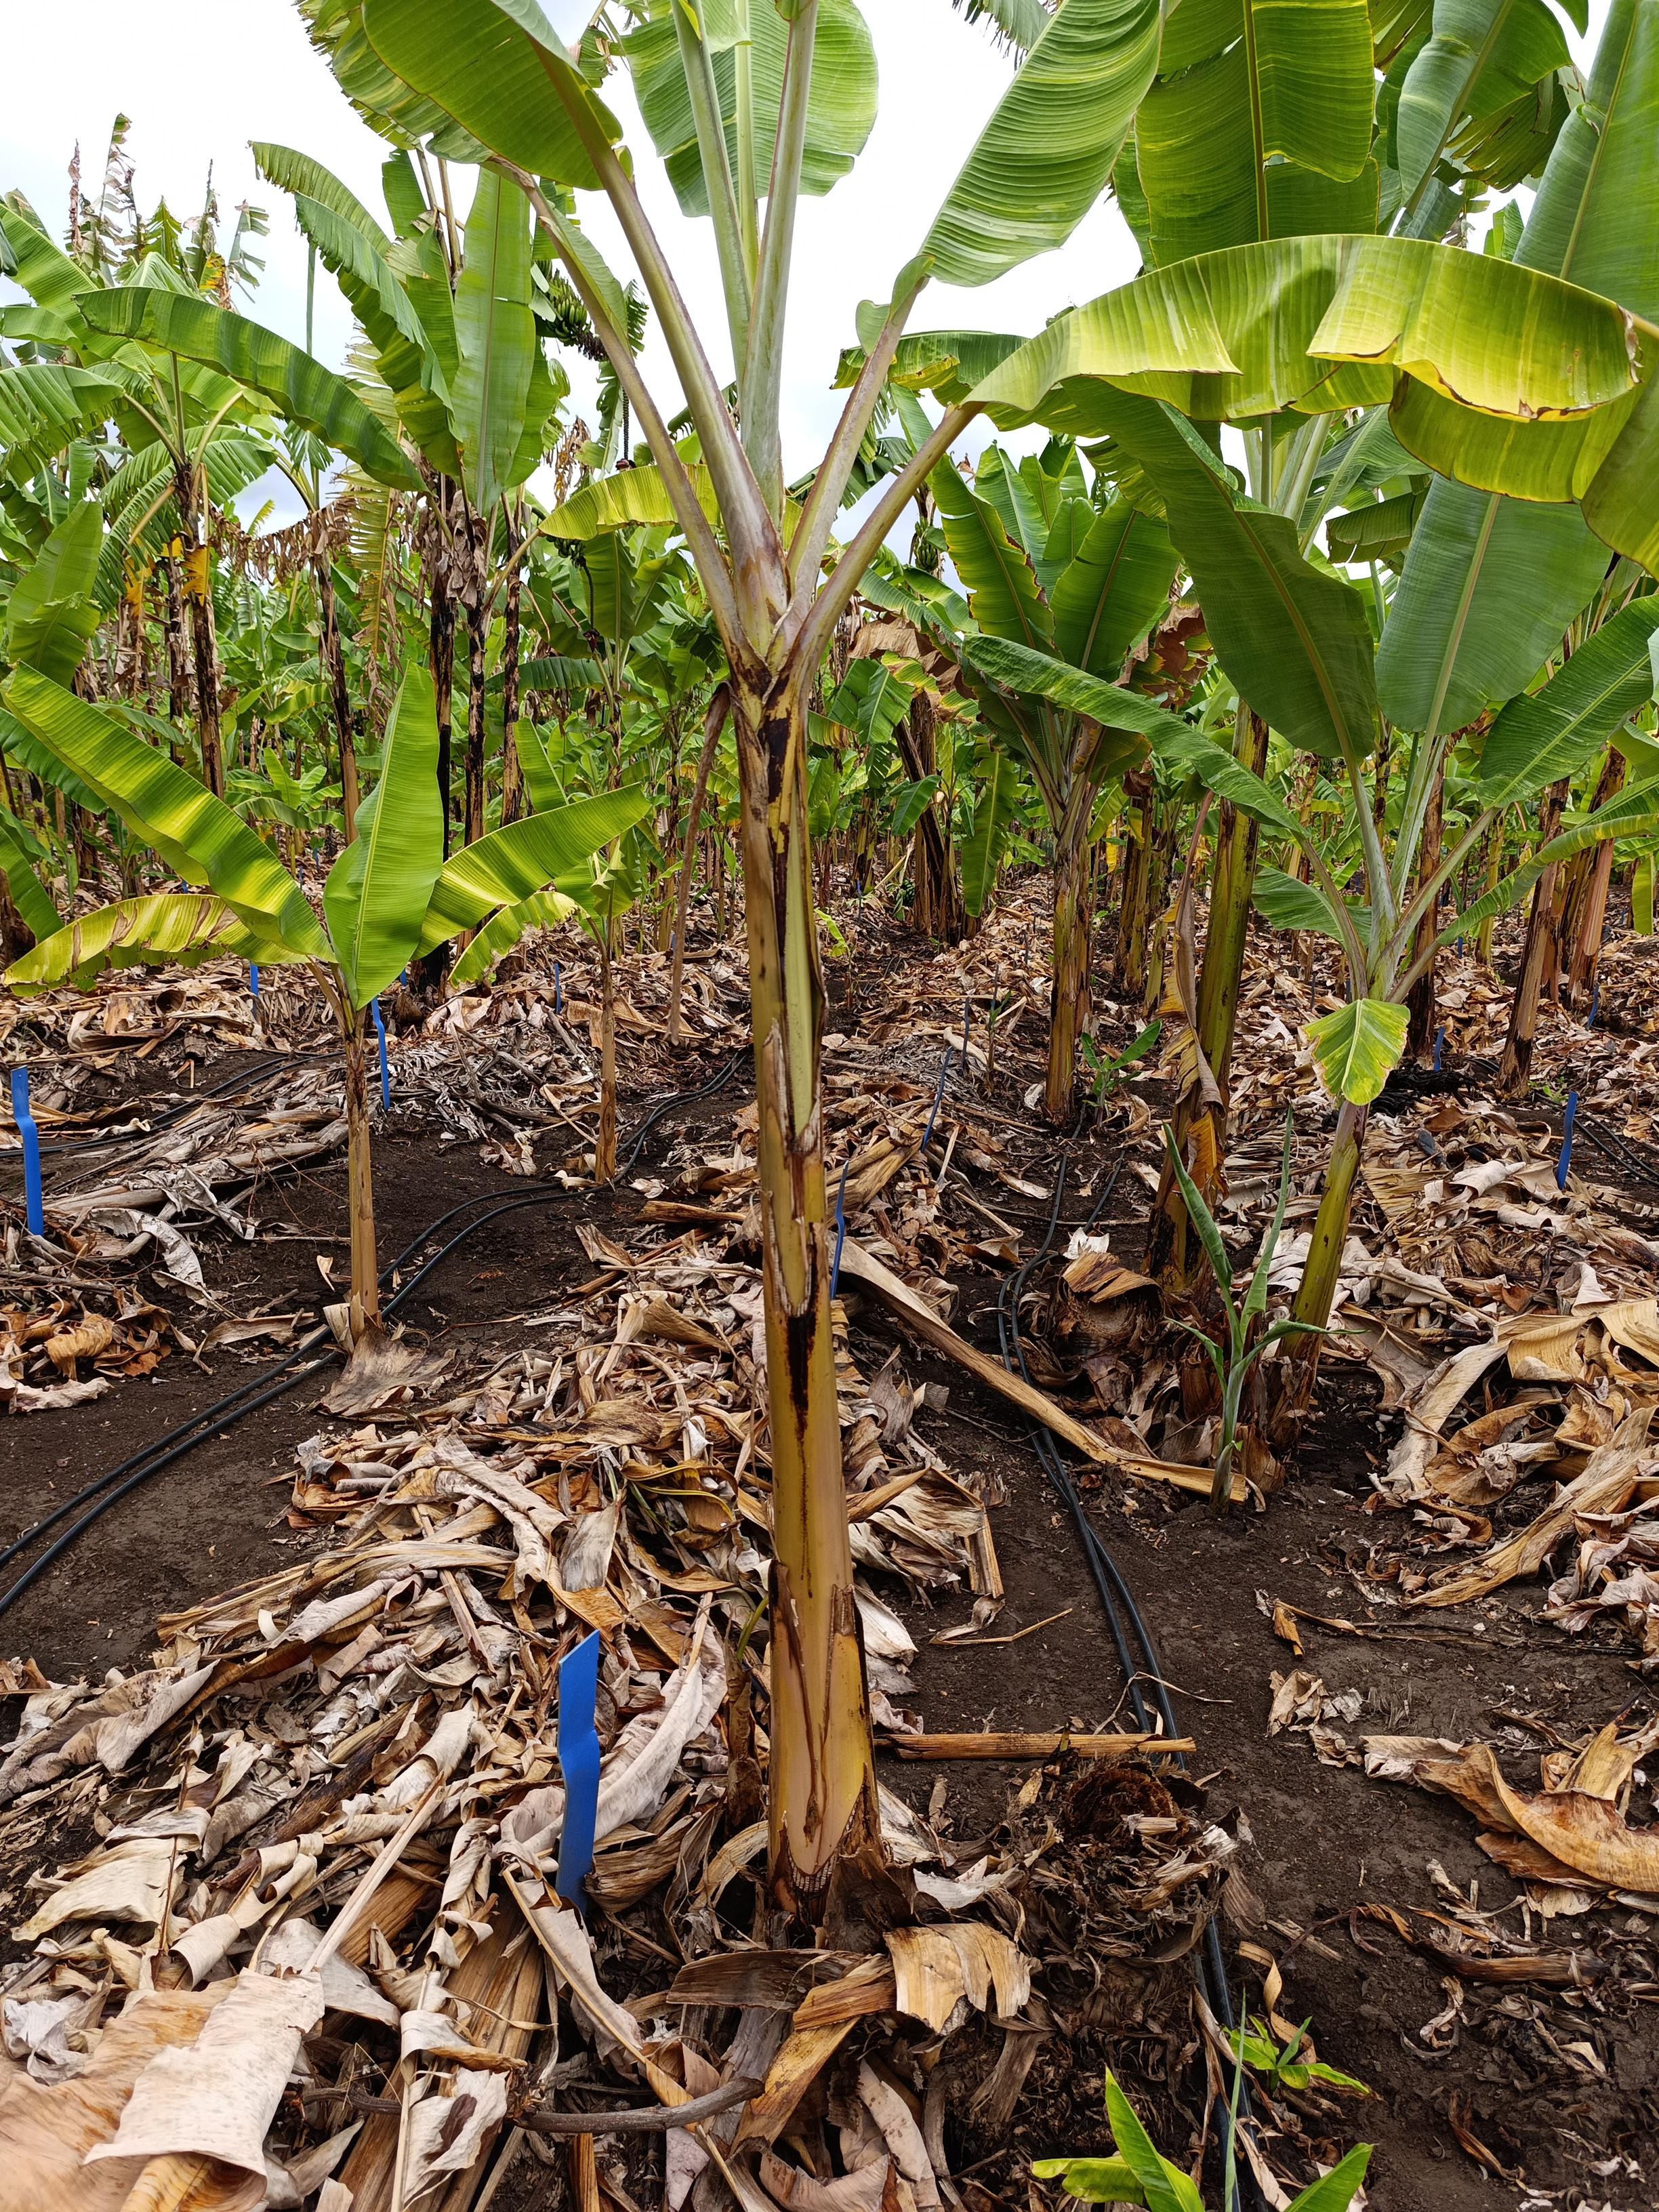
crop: banana
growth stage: vegetative
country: Tanzania
